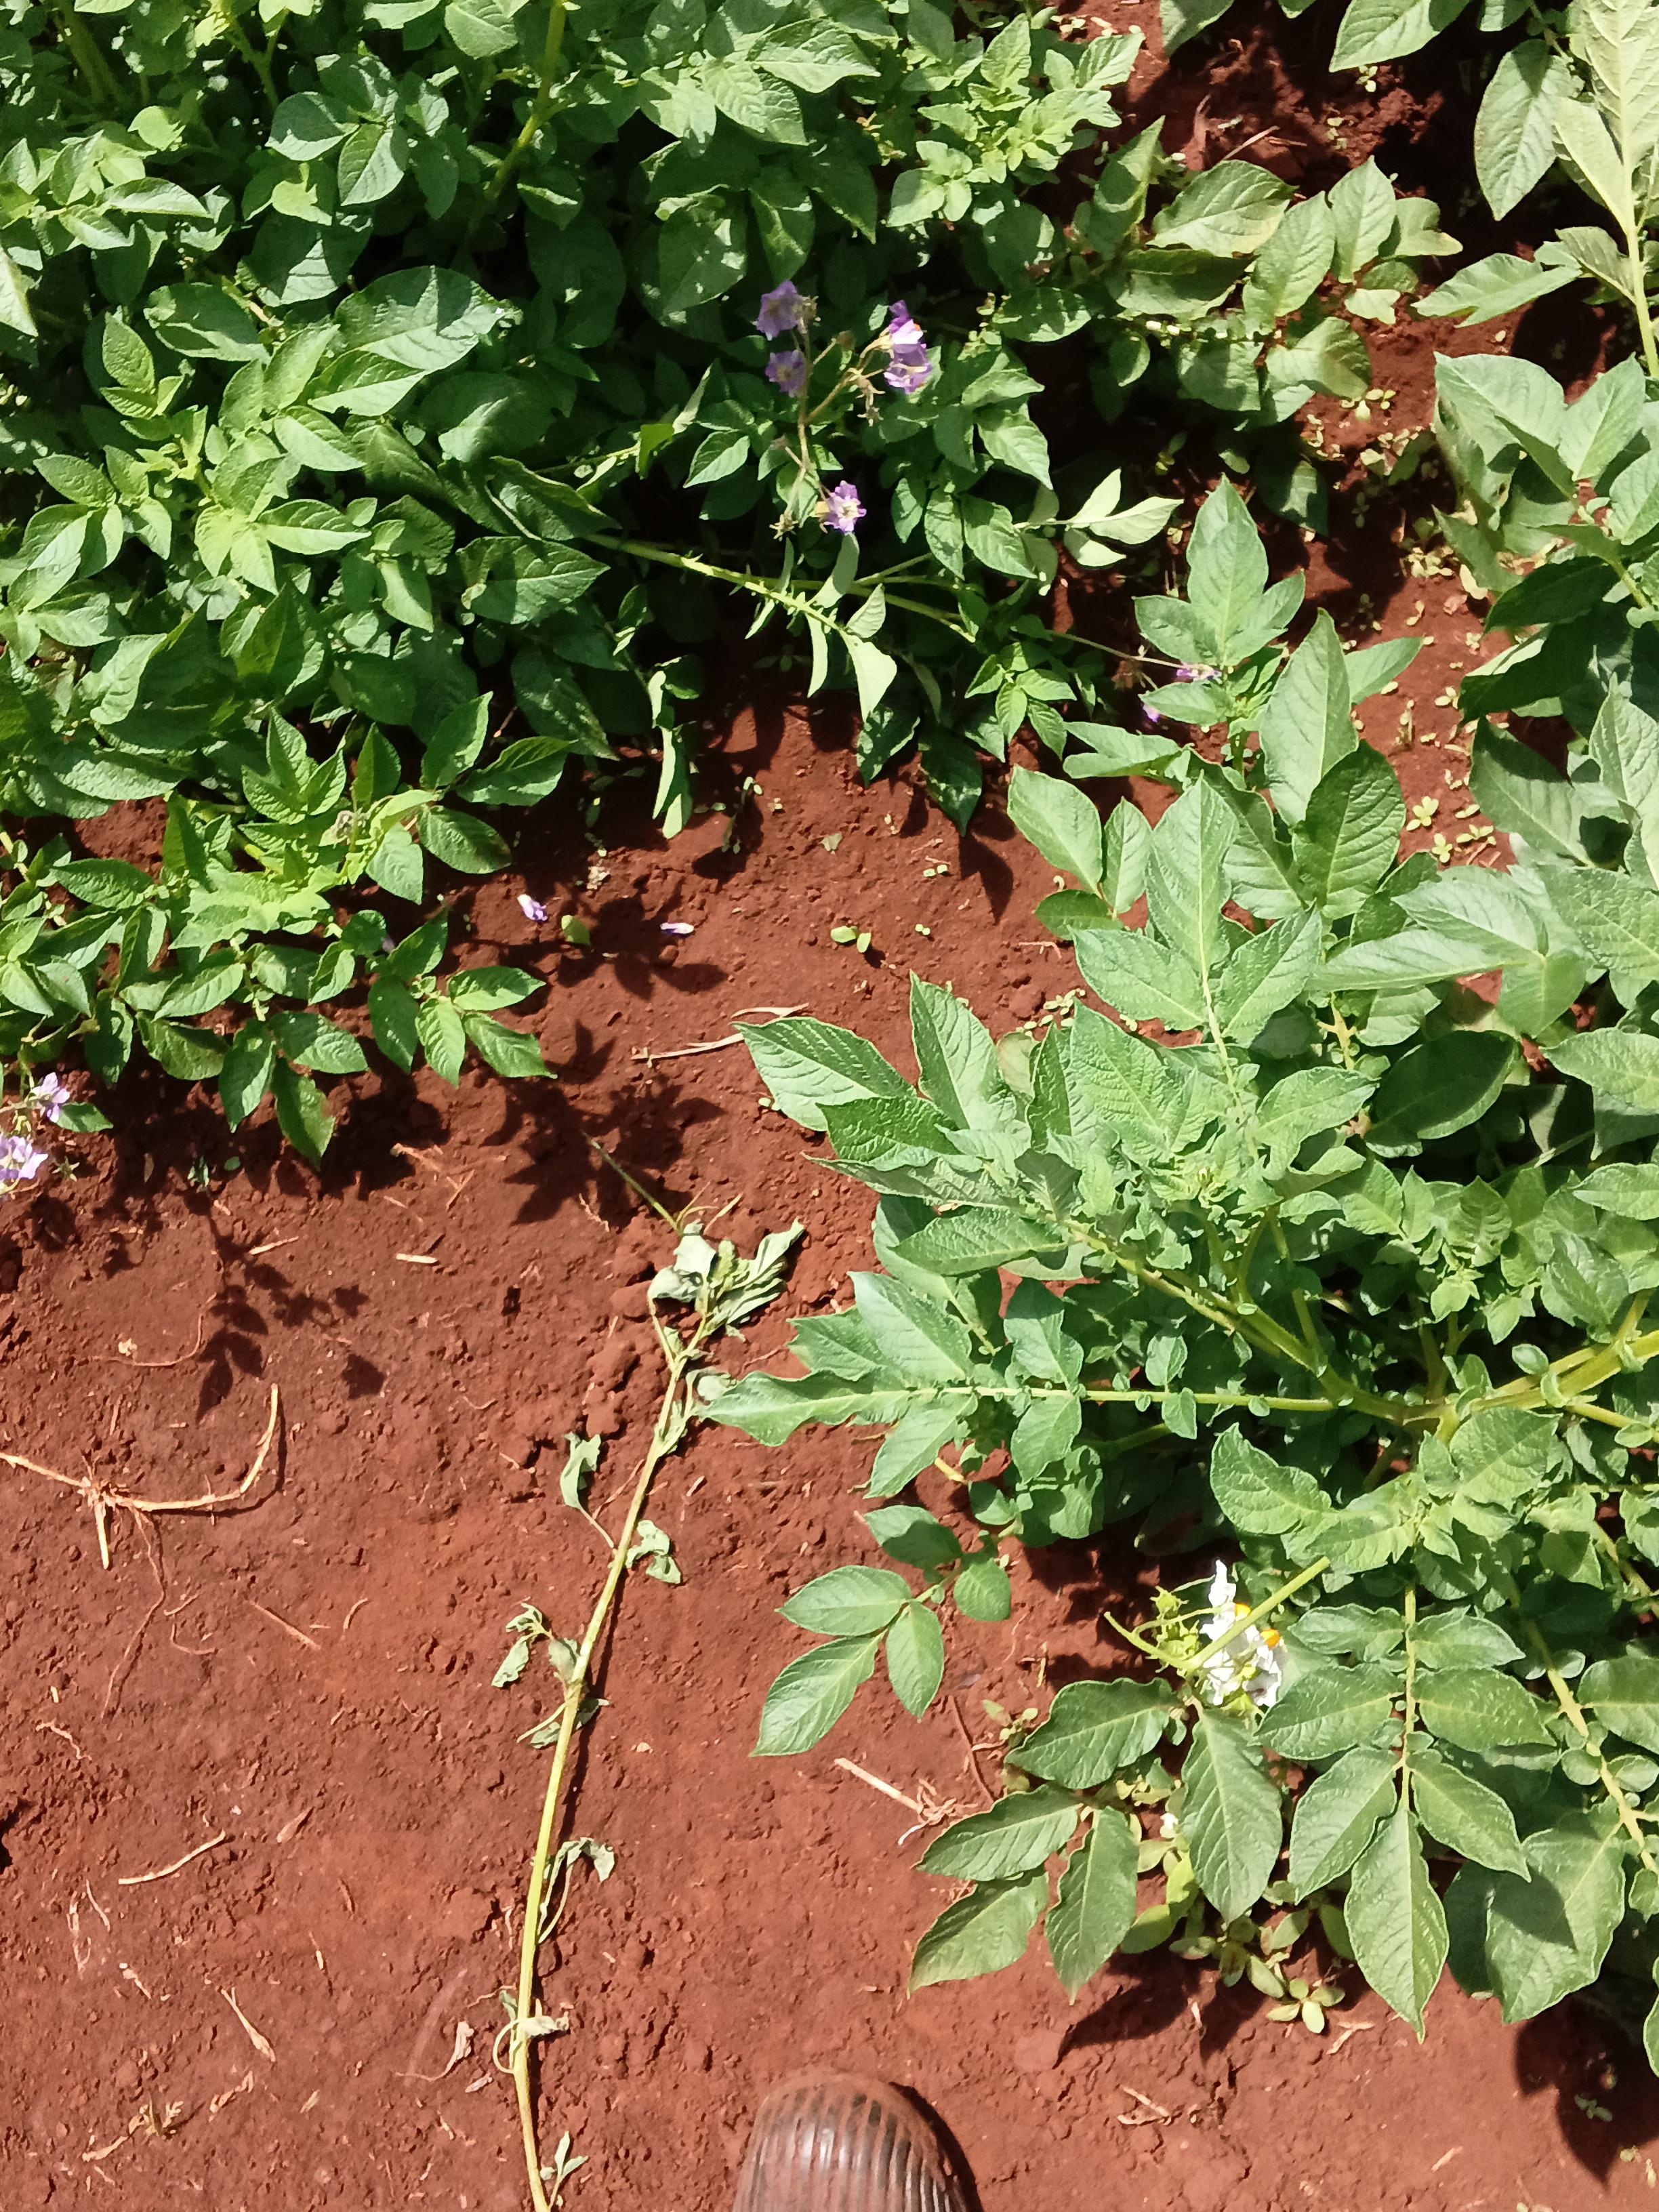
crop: potato
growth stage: flowering
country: Kenya
